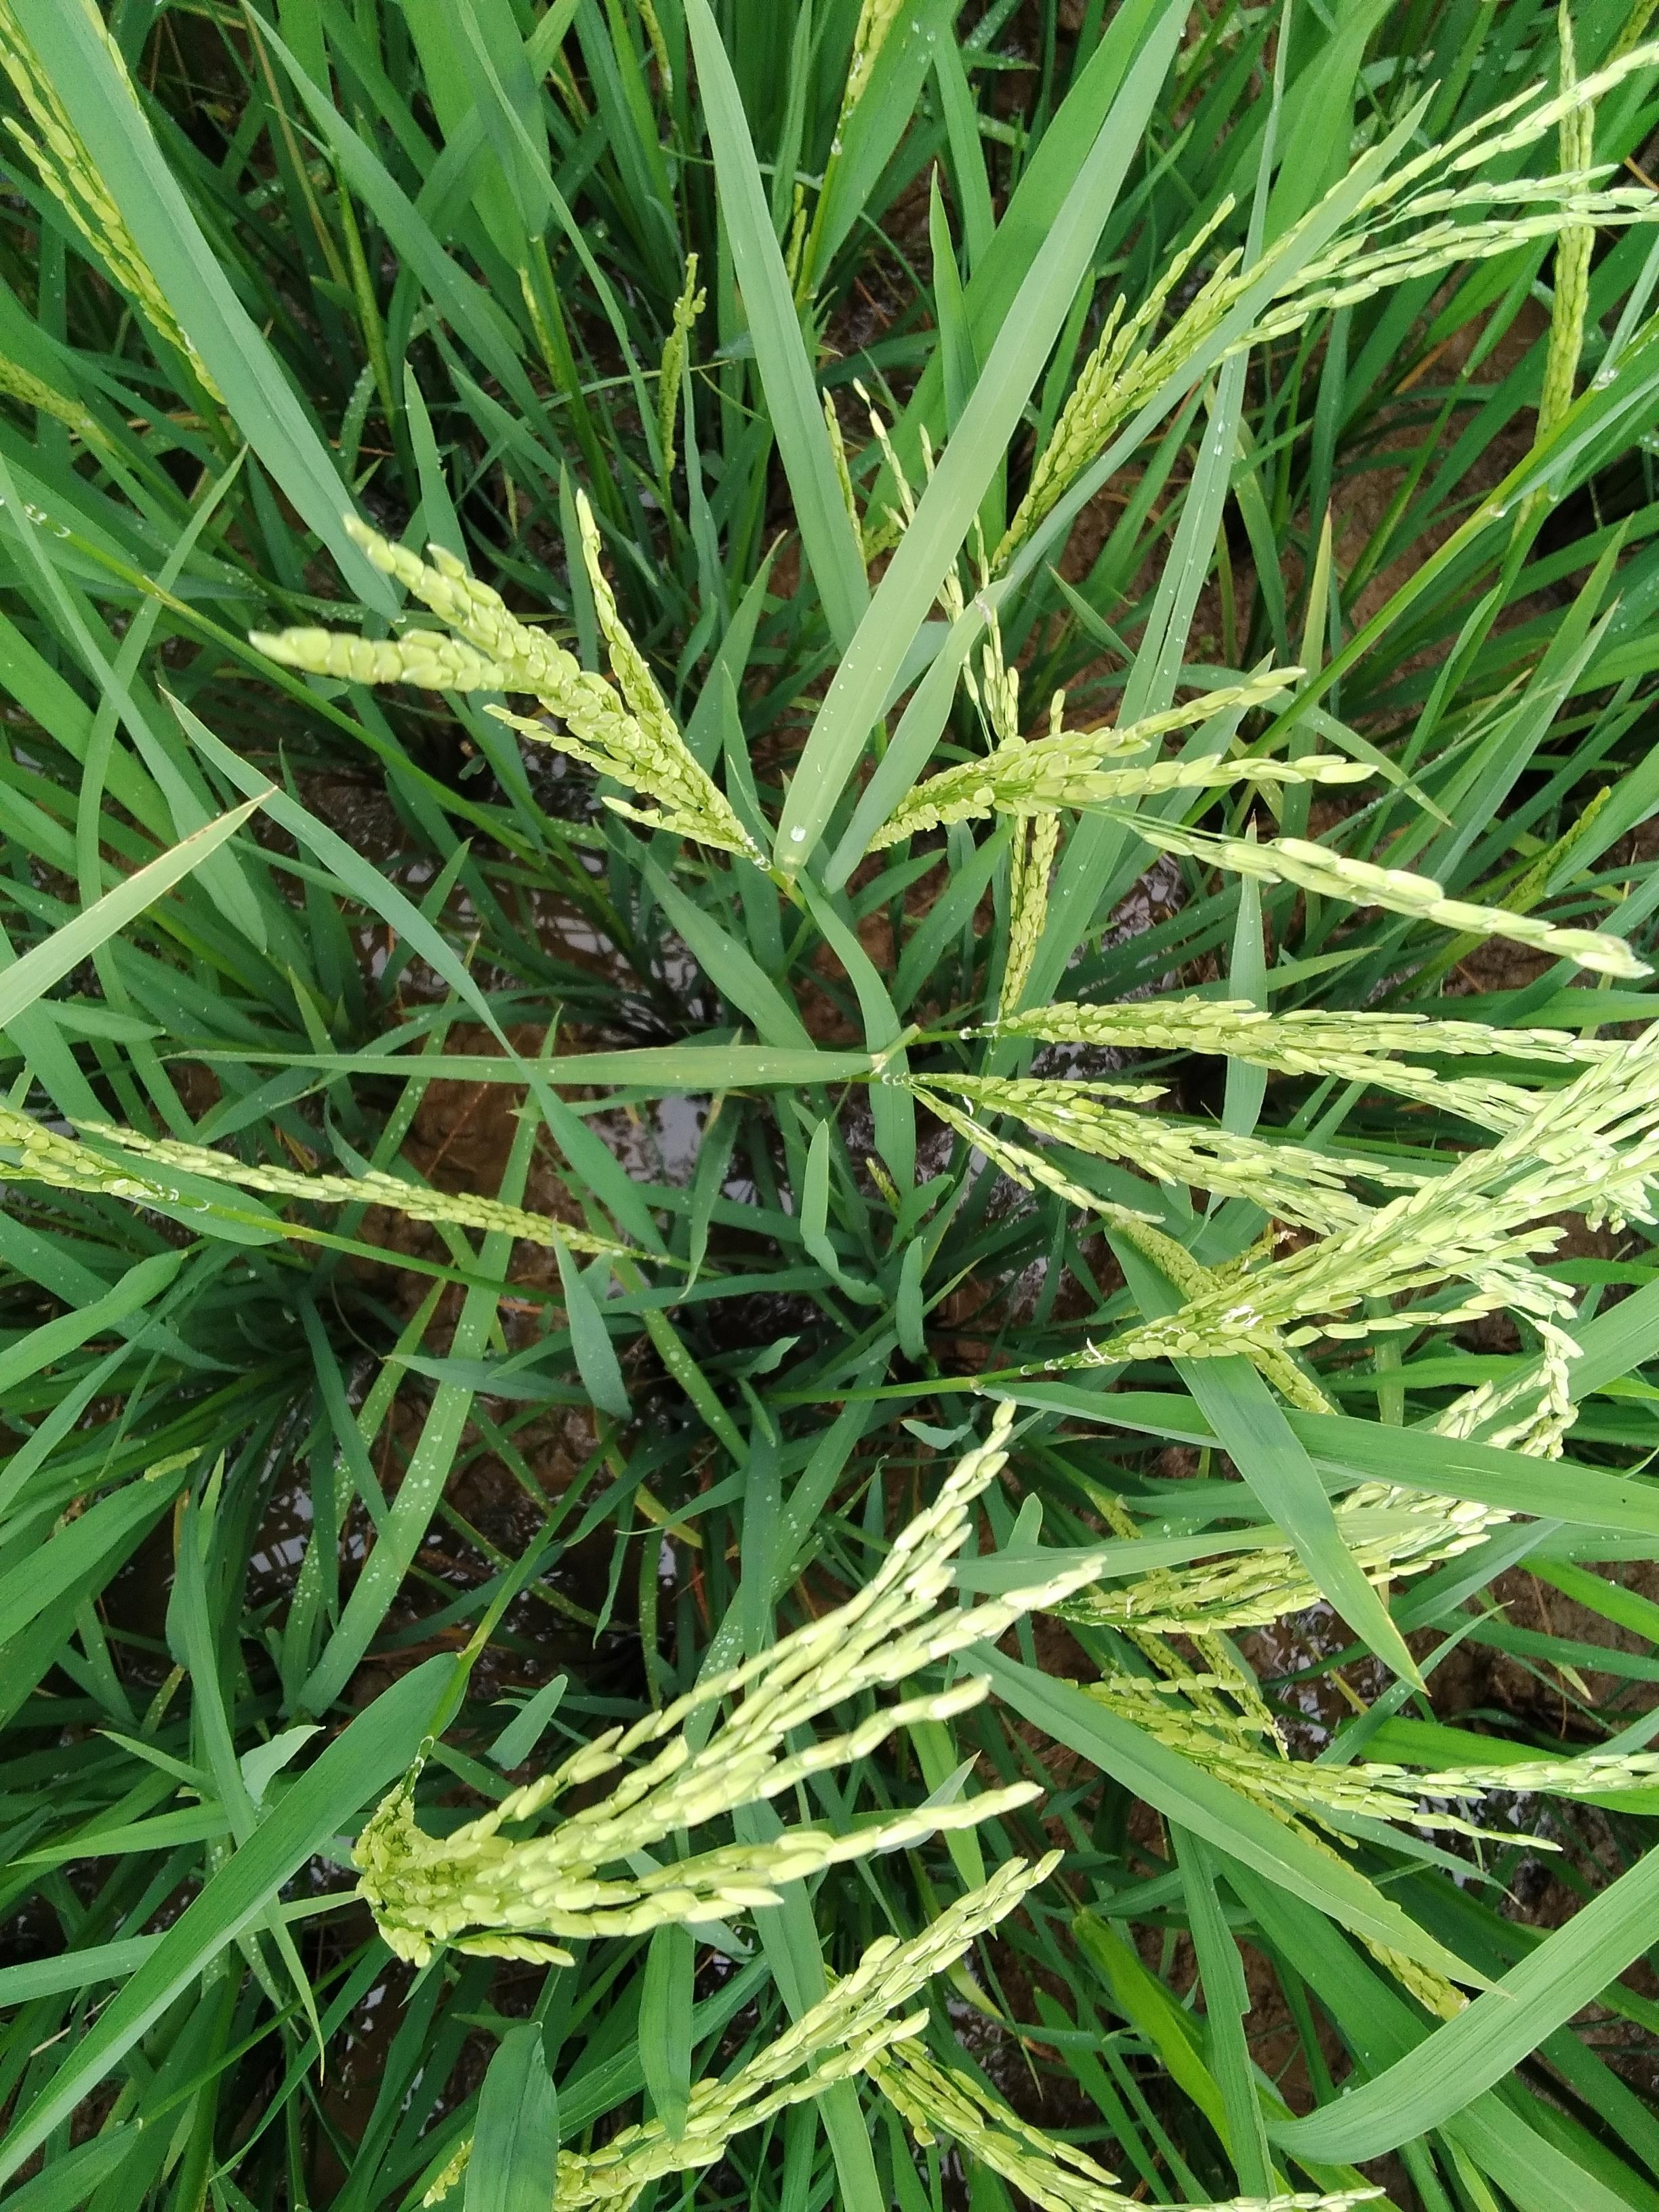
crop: rice
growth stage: flowering
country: Nigeria
